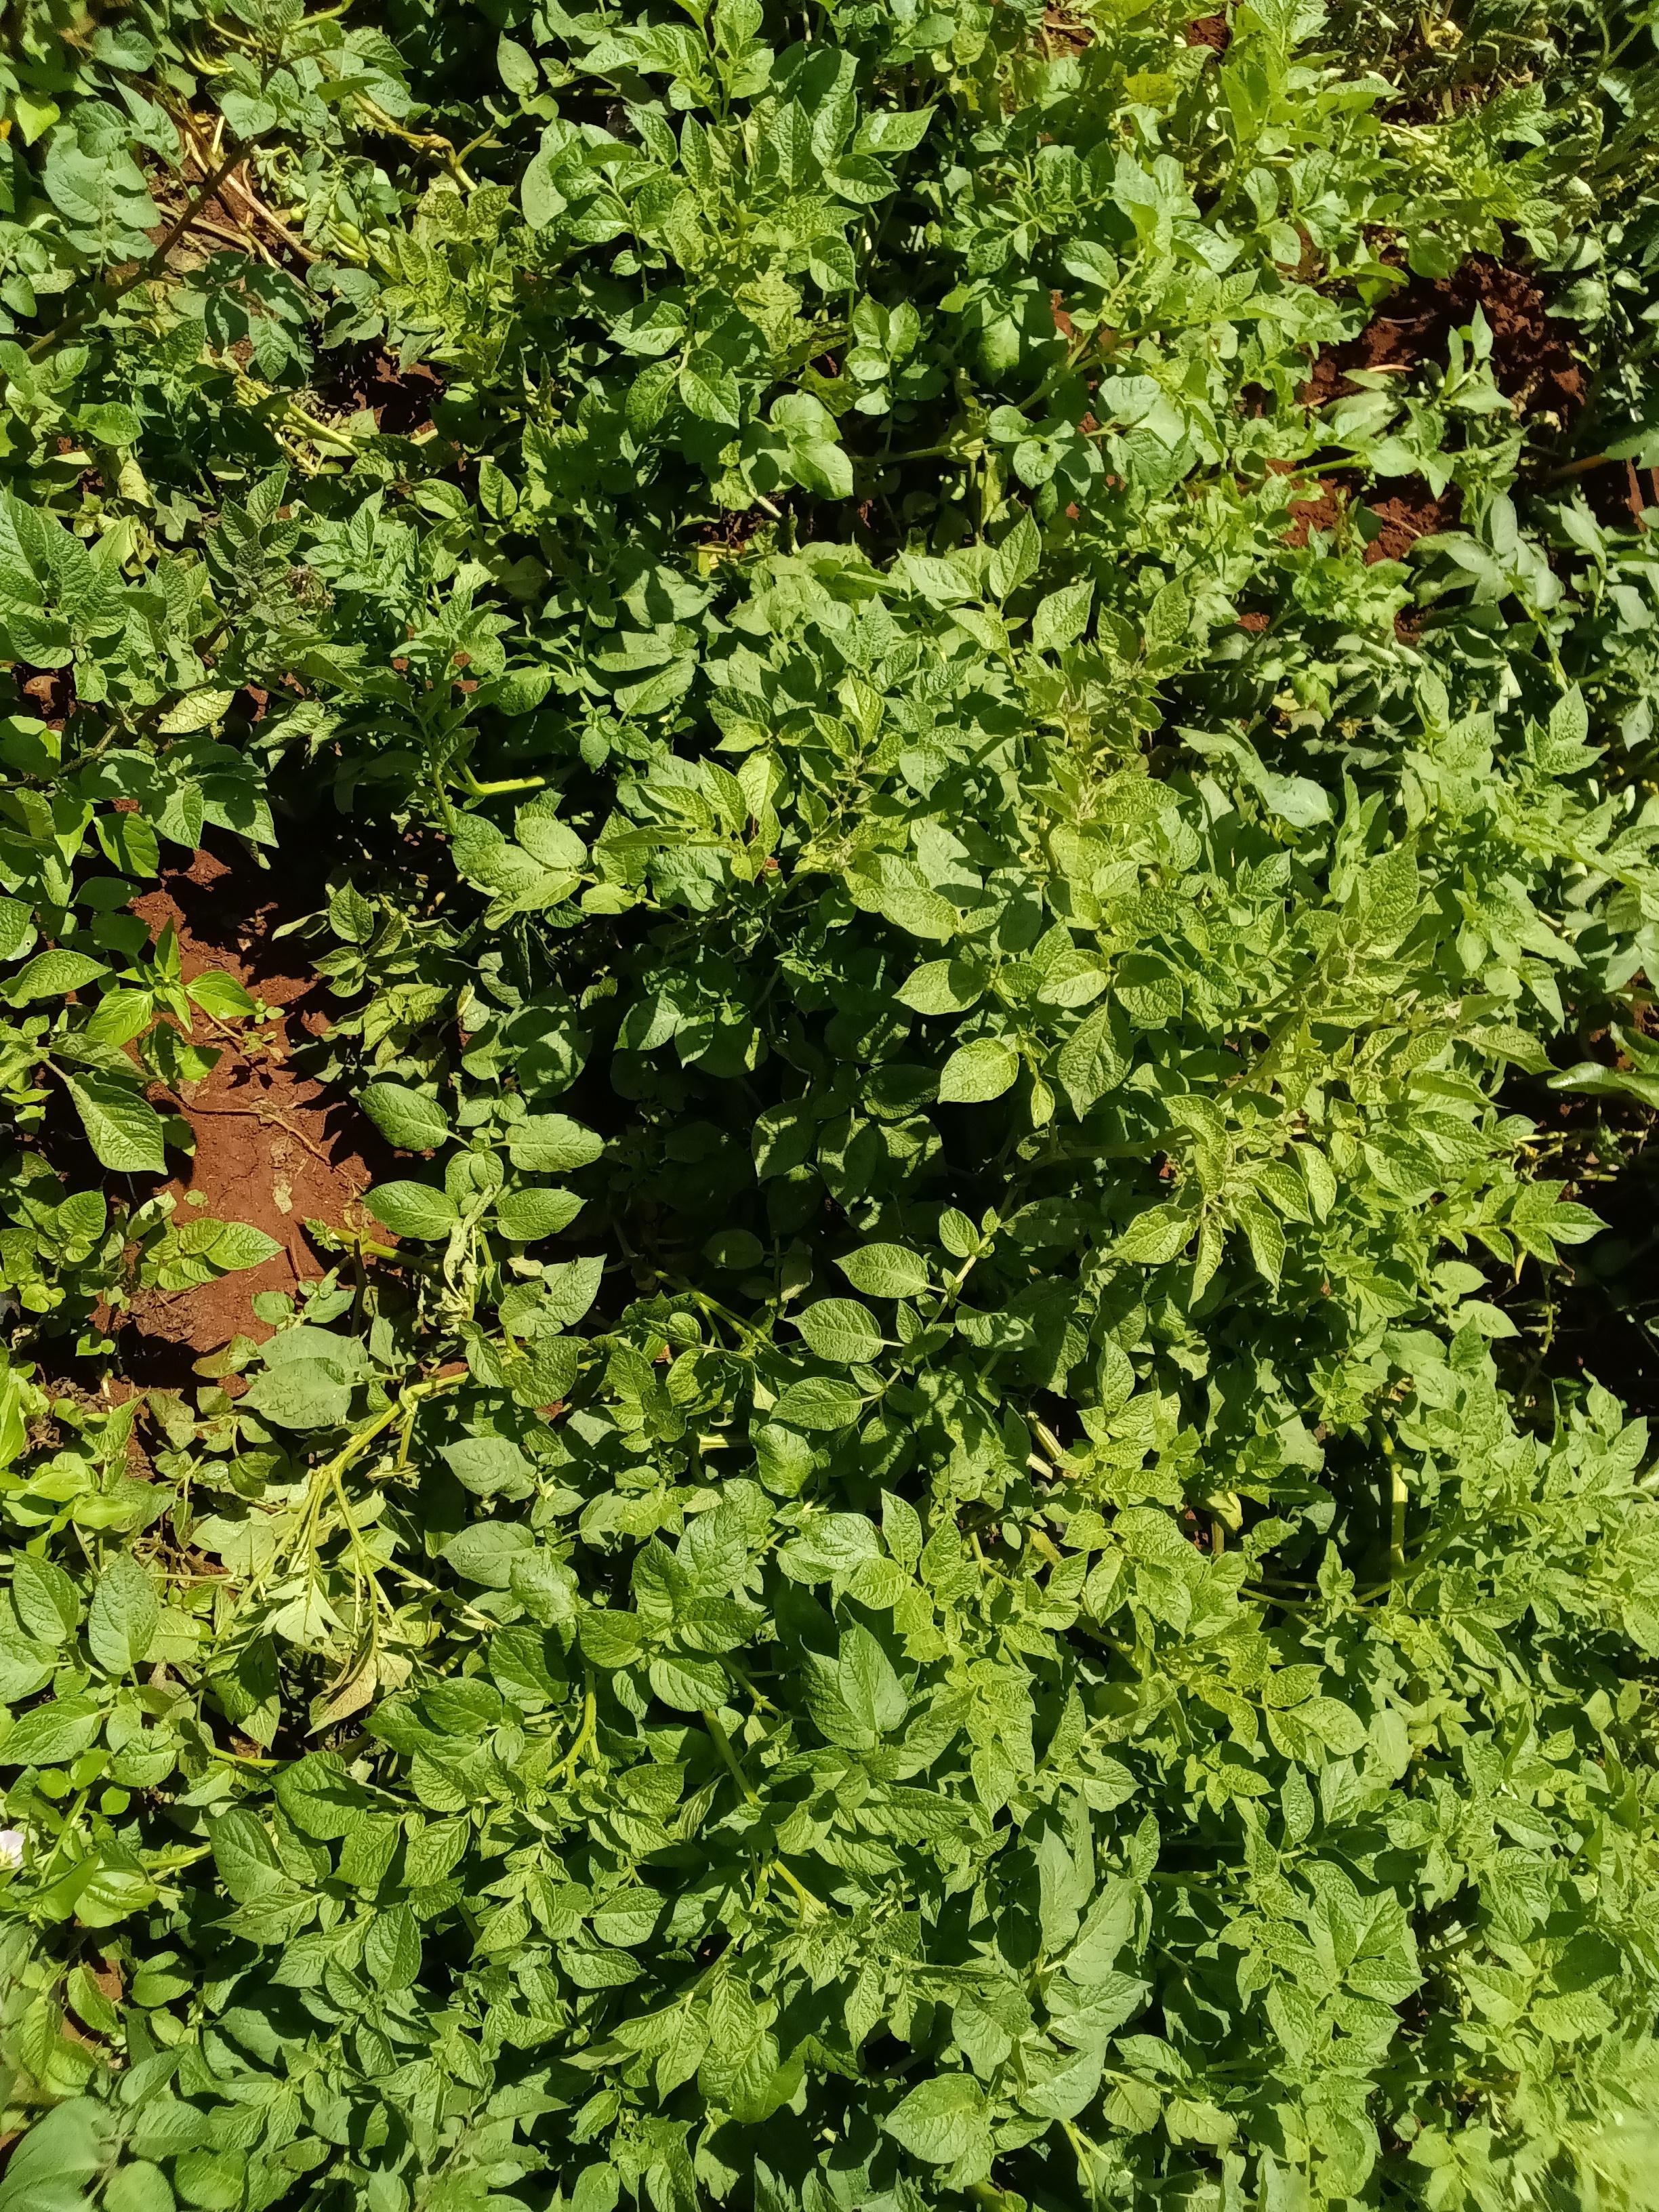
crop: potato
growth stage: vegetative
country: Kenya
